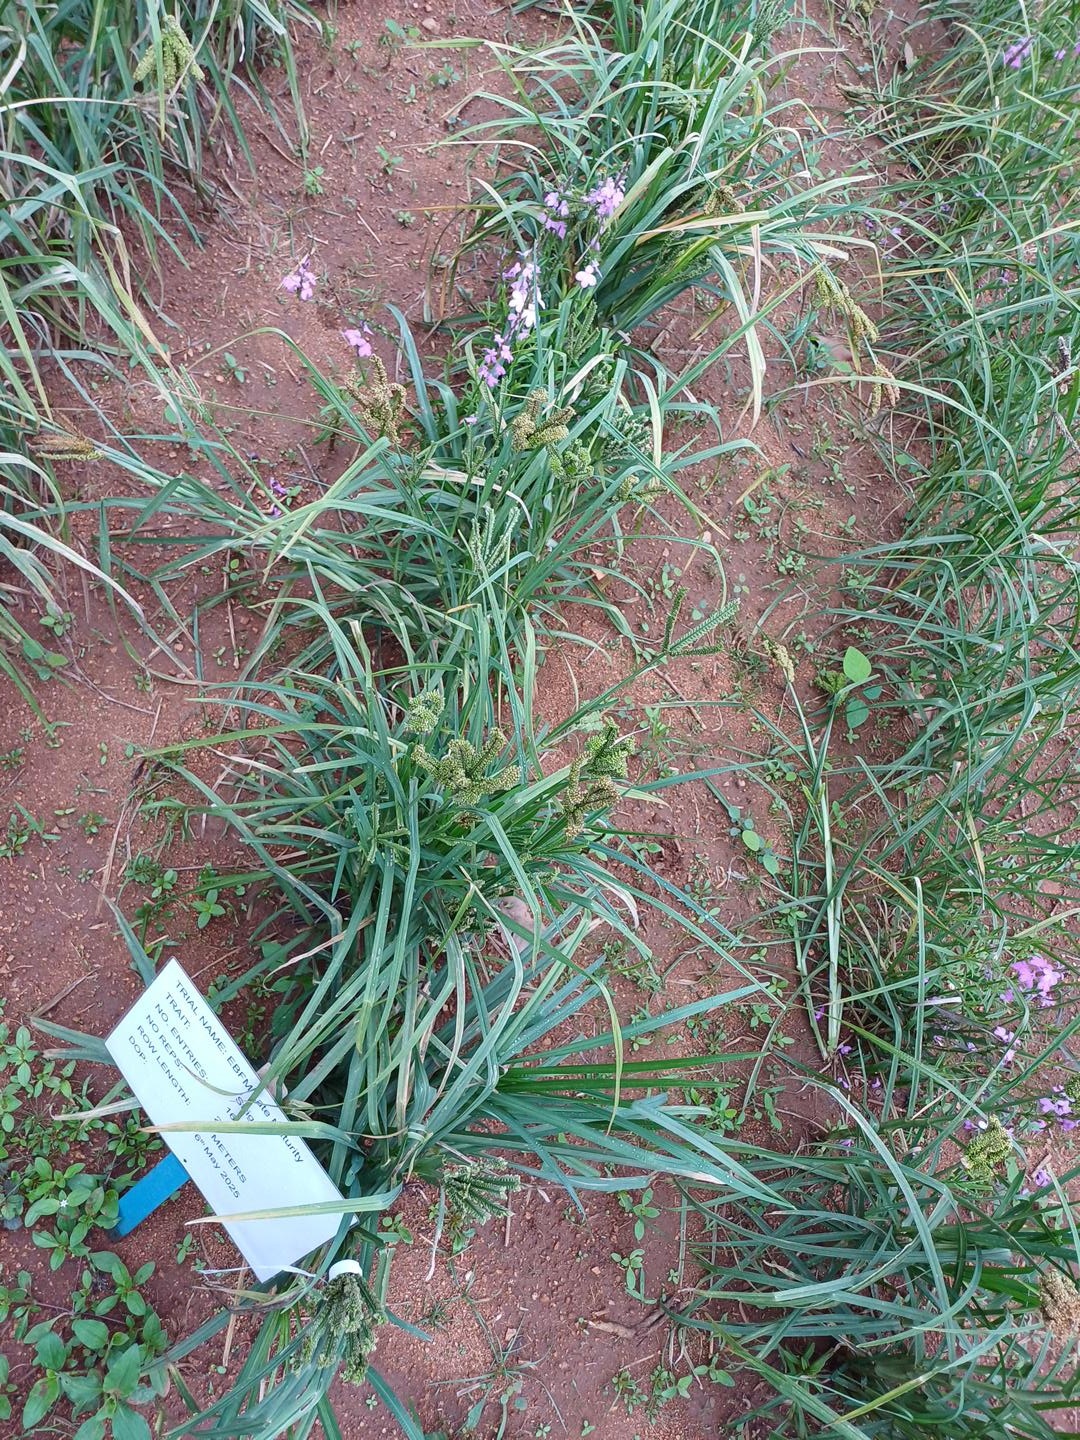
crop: finger millet
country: Kenya
